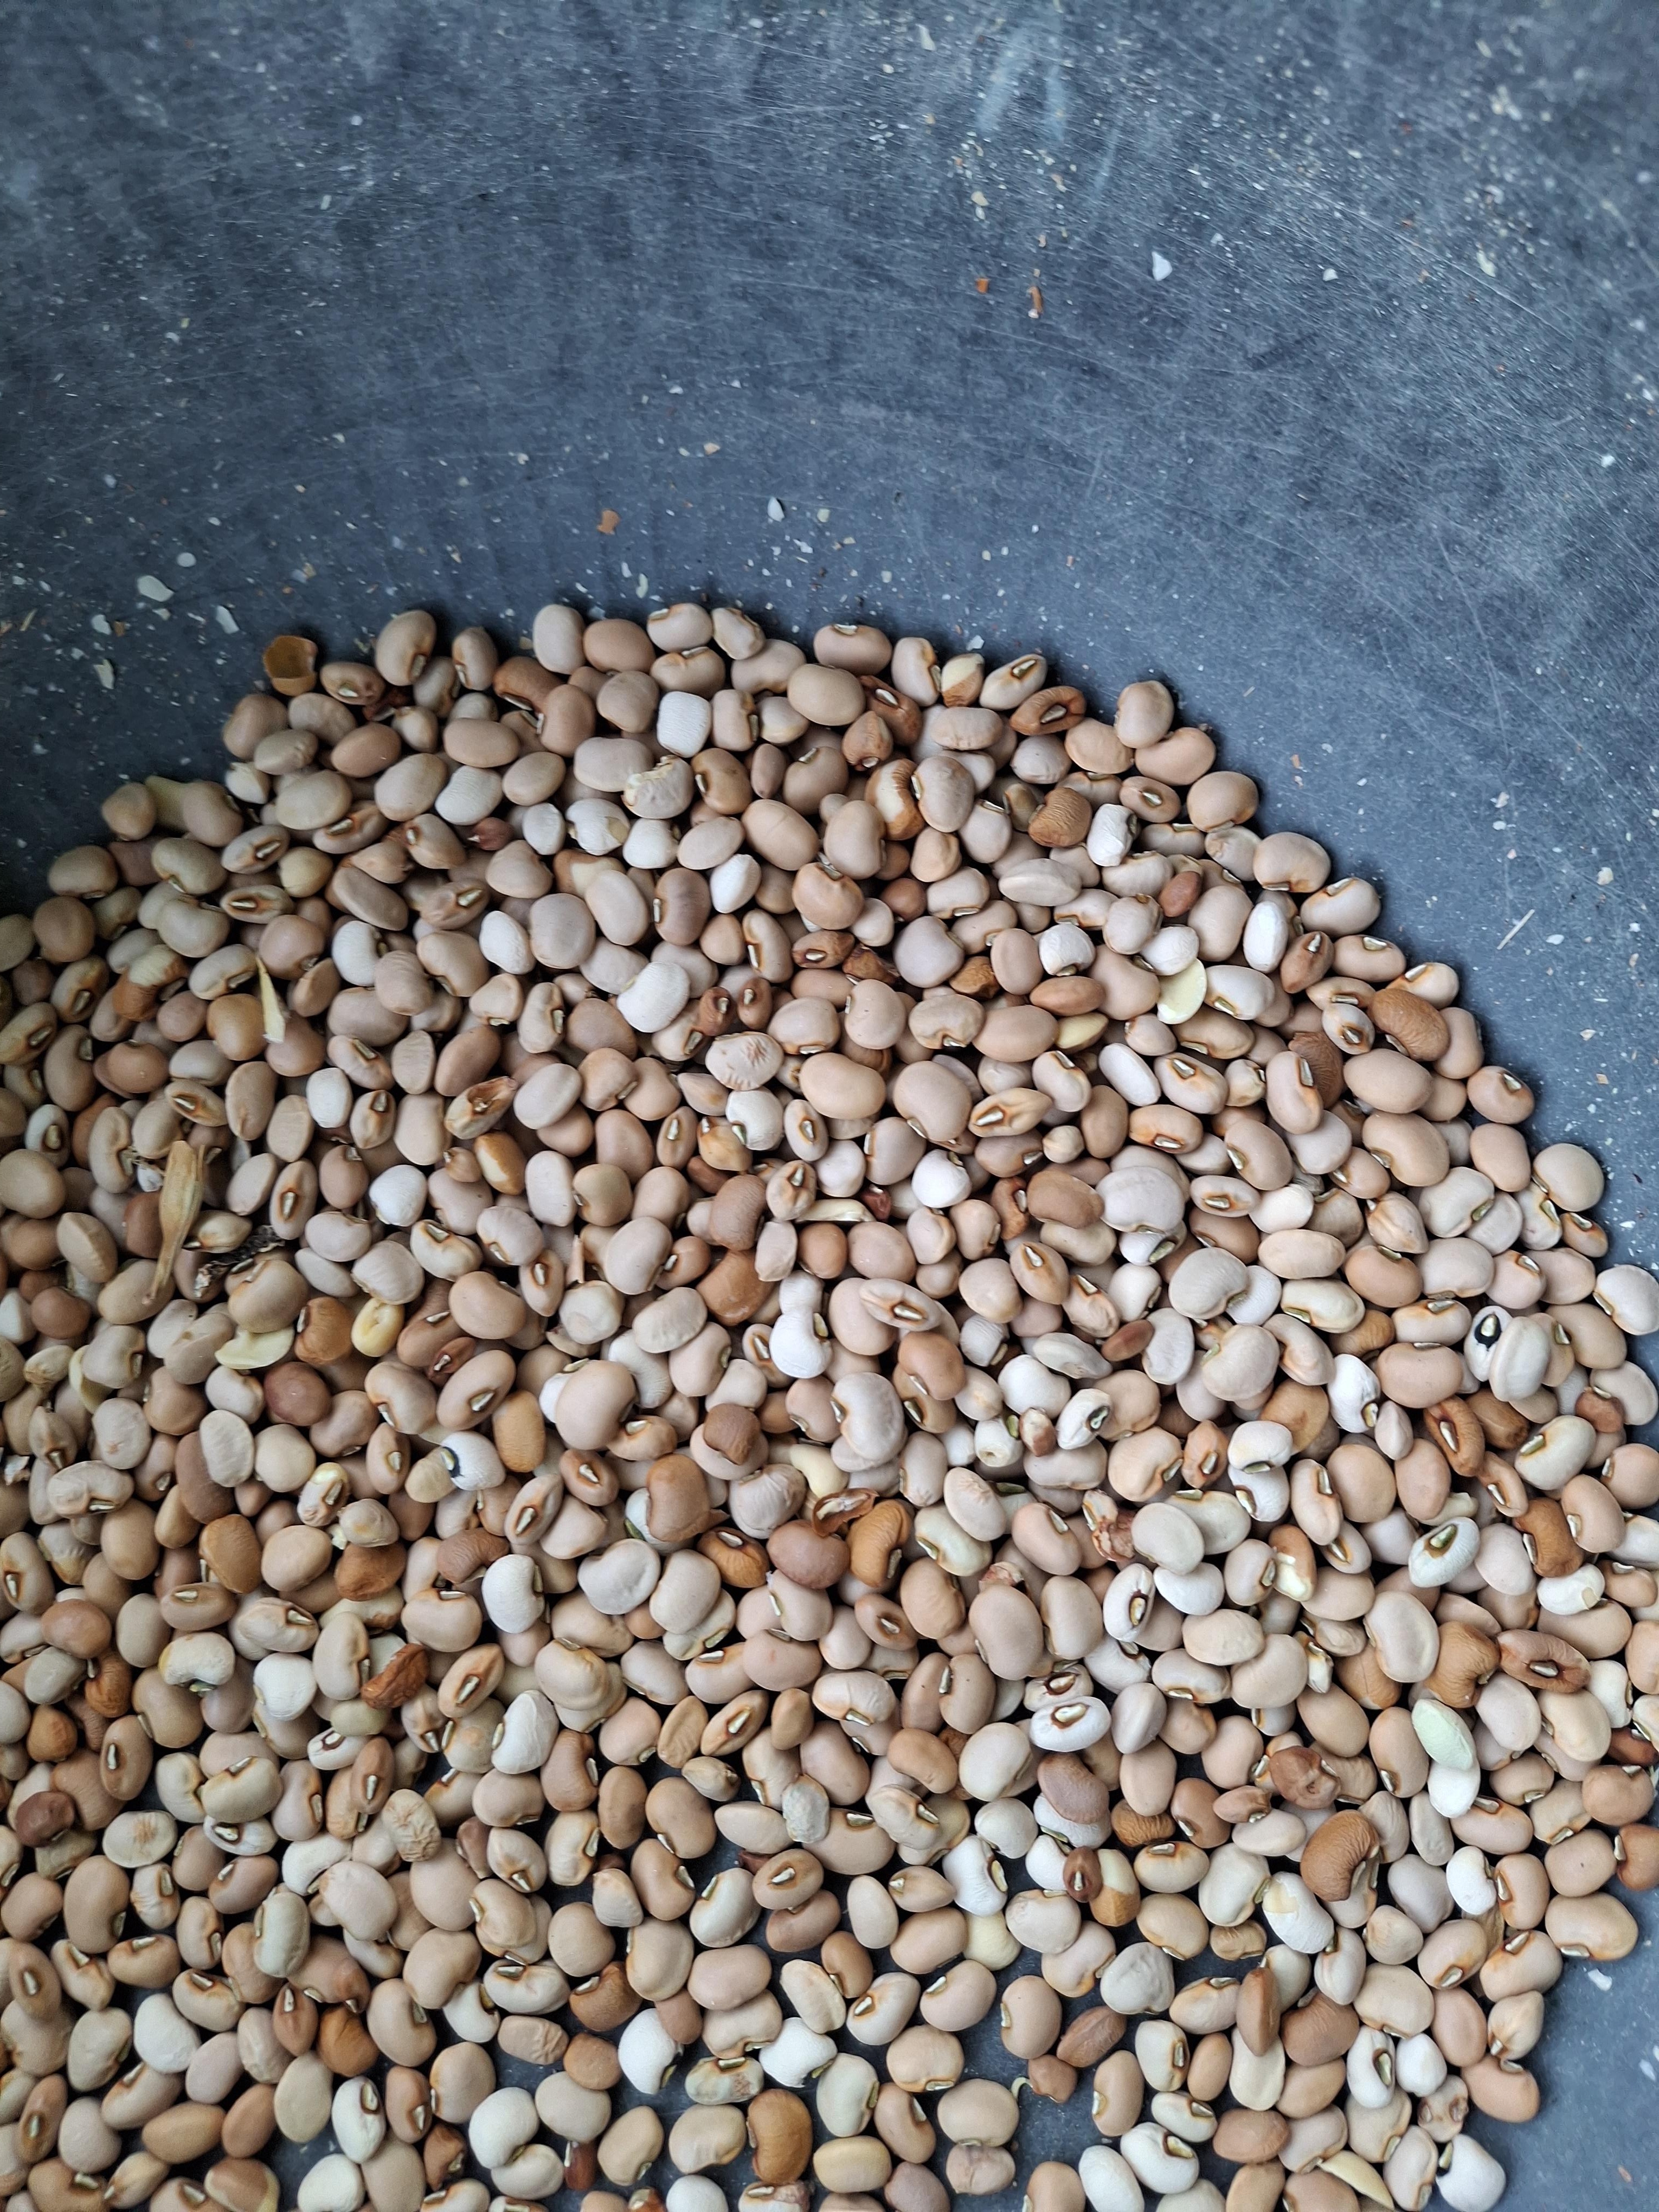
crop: cowpea
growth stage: harvest
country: Nigeria
